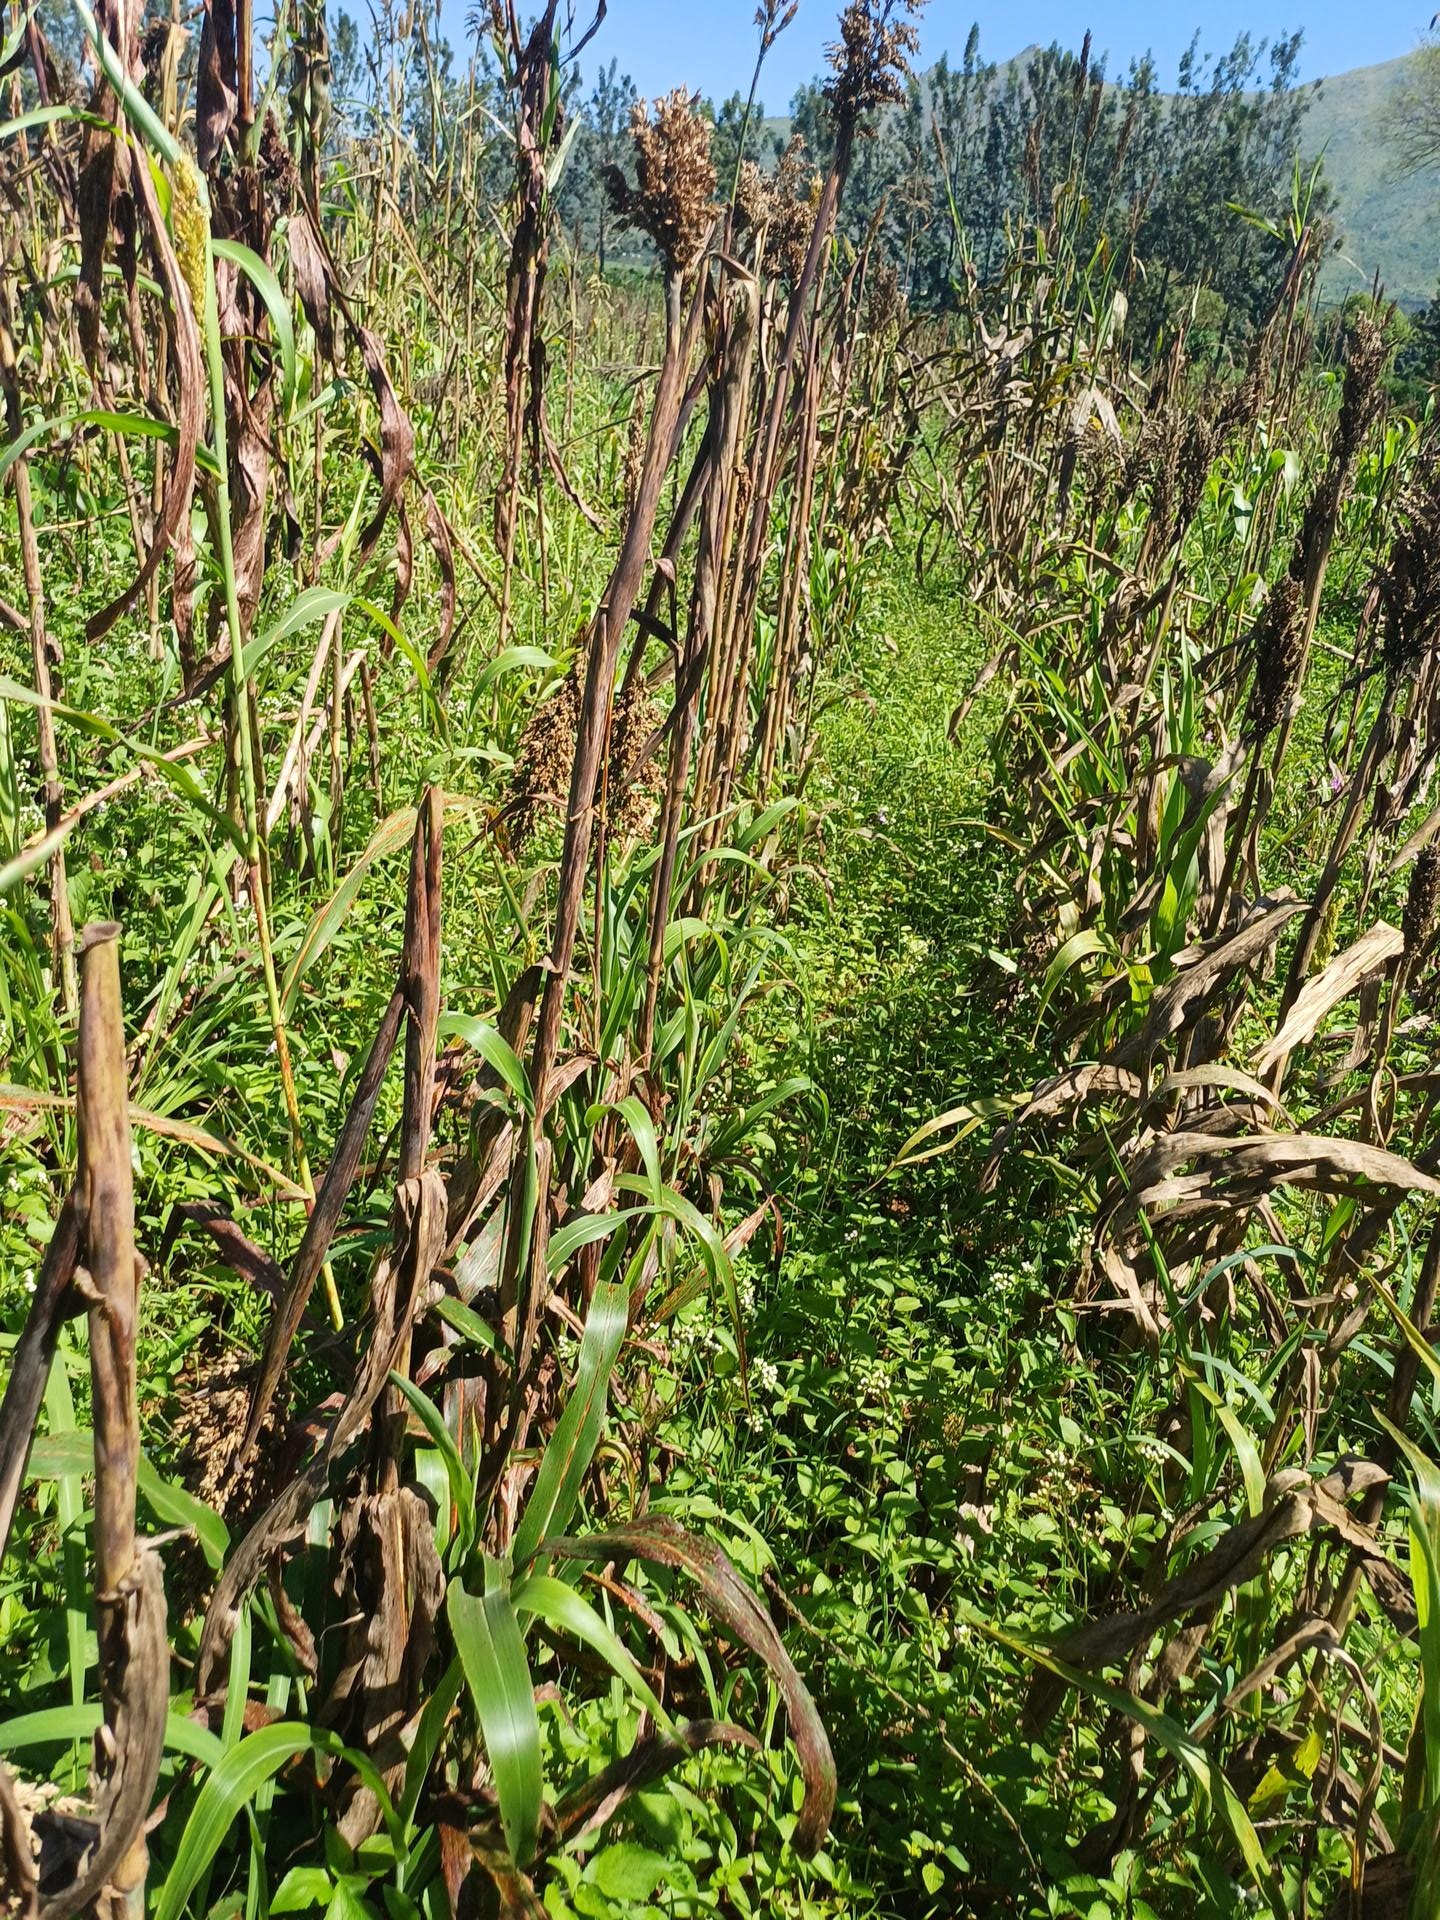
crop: sorghum
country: Kenya
